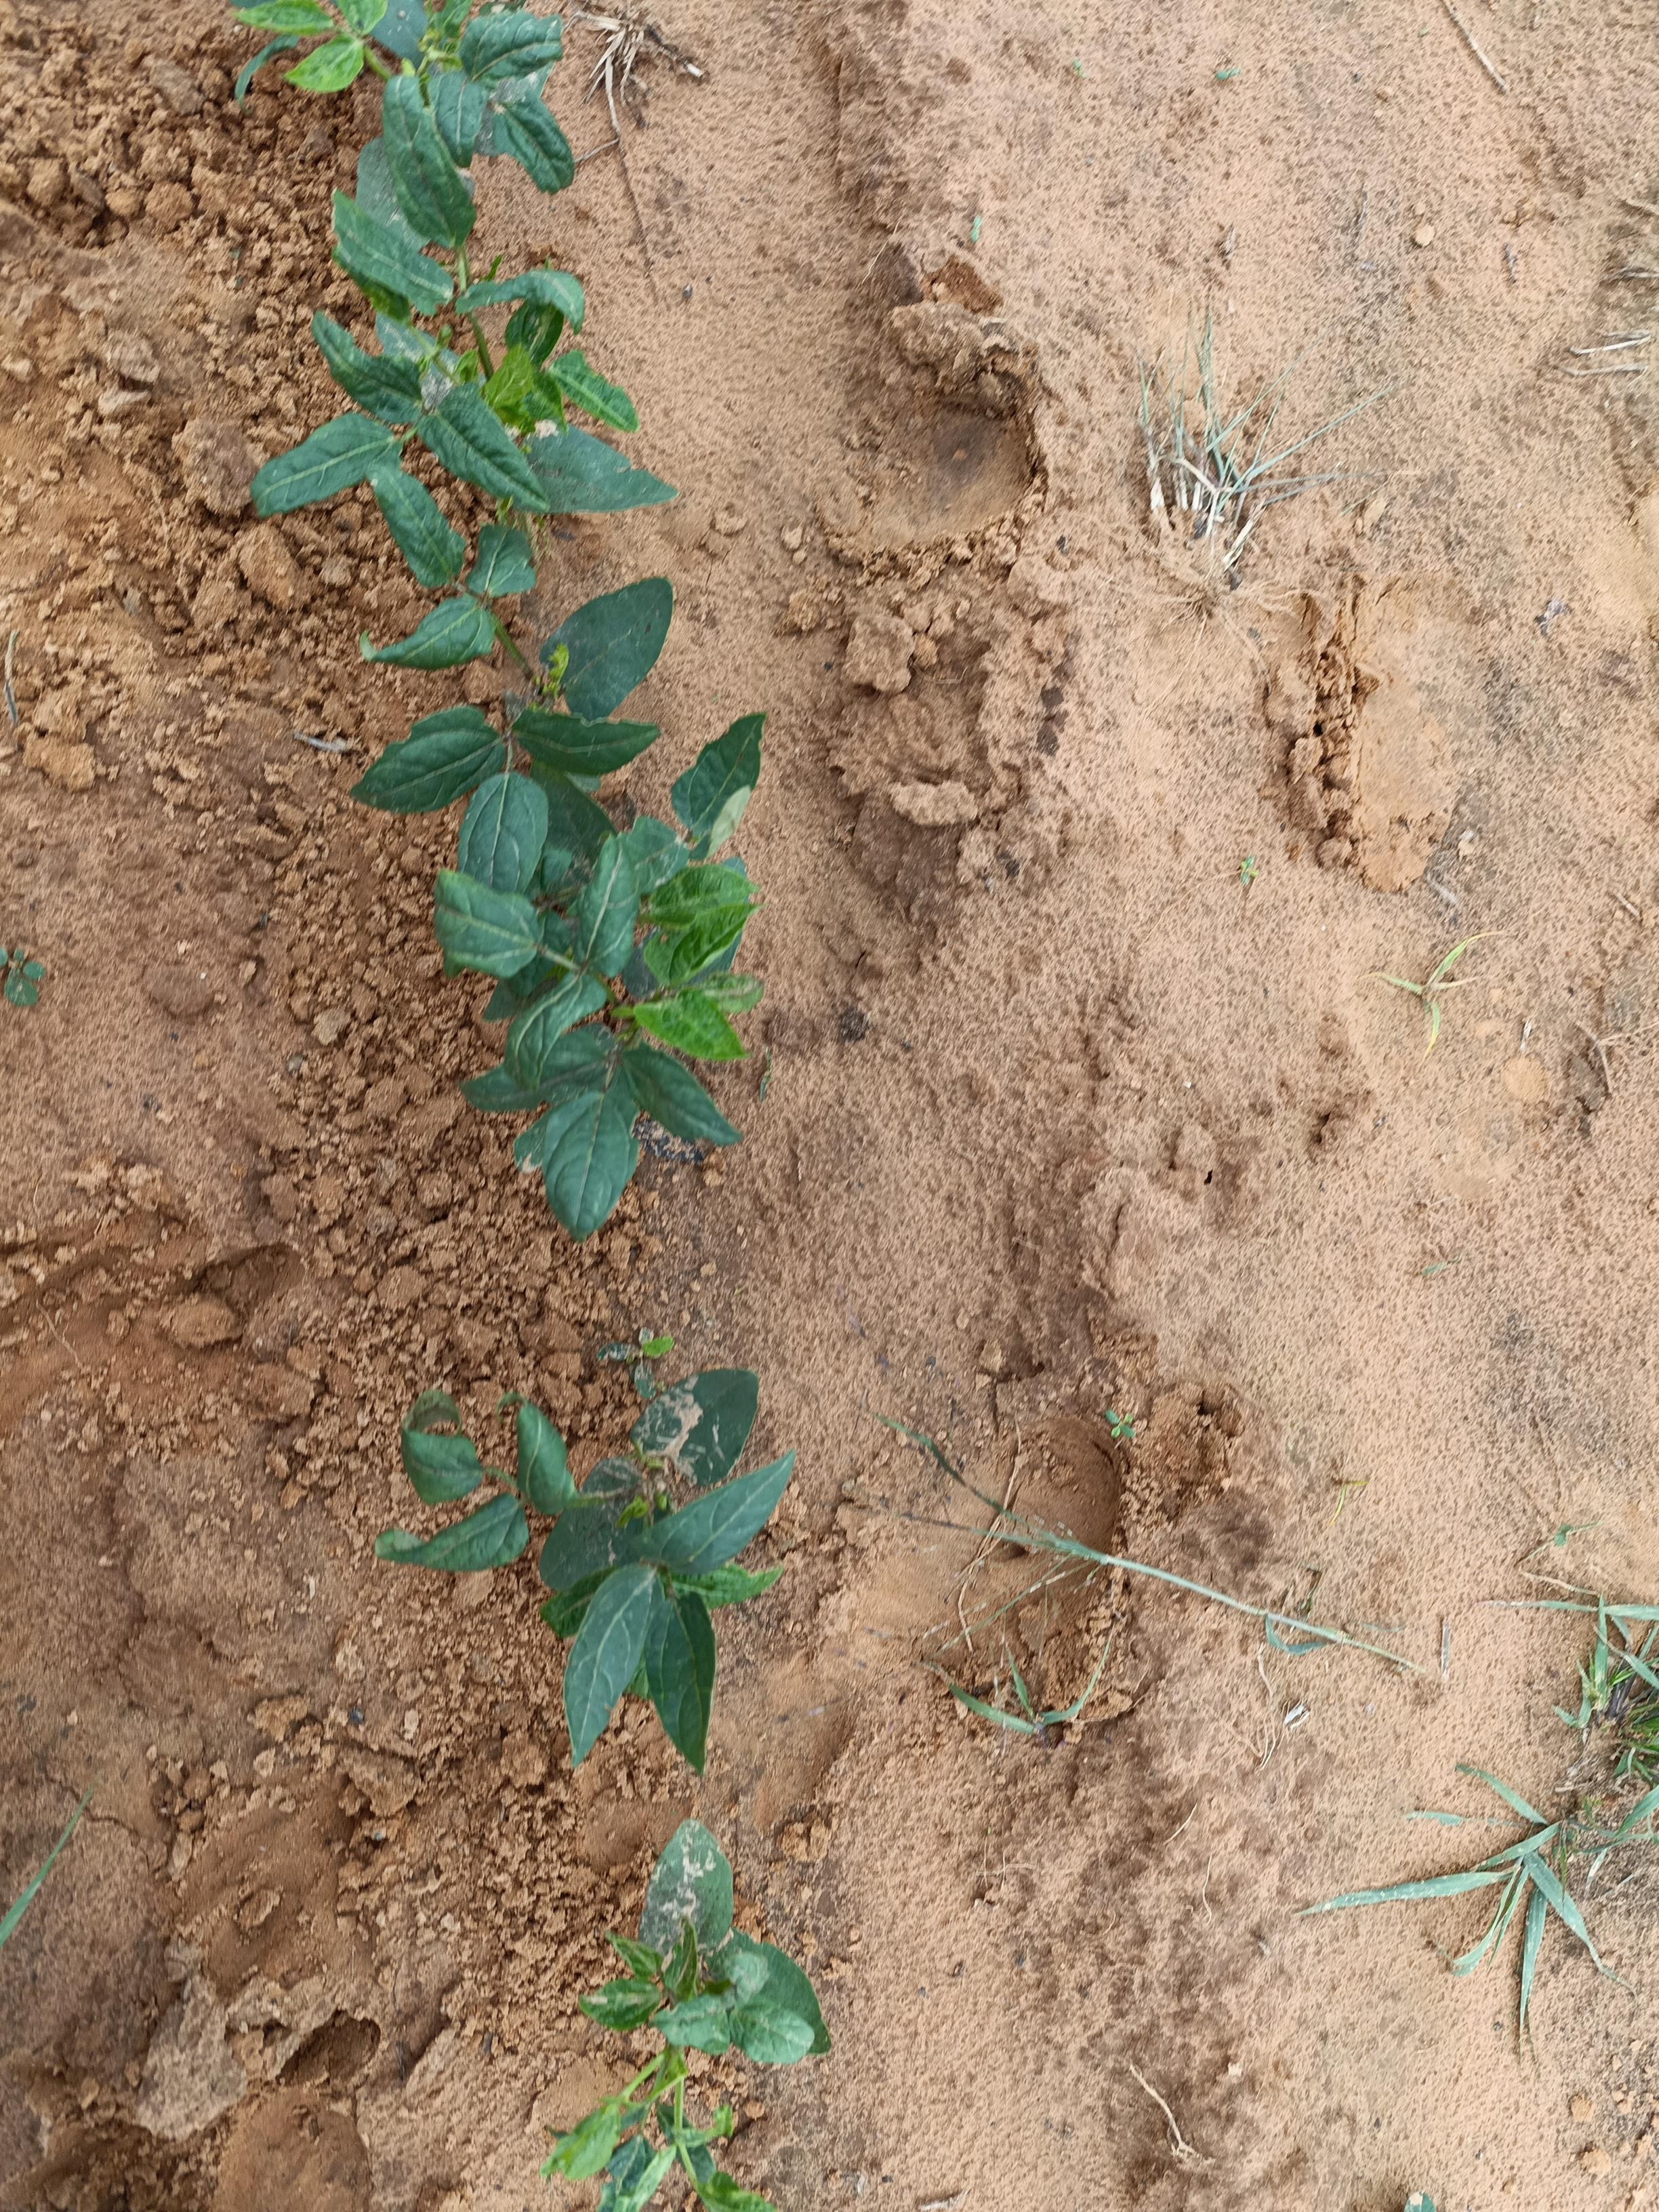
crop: cowpea
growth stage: emergence
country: Nigeria
